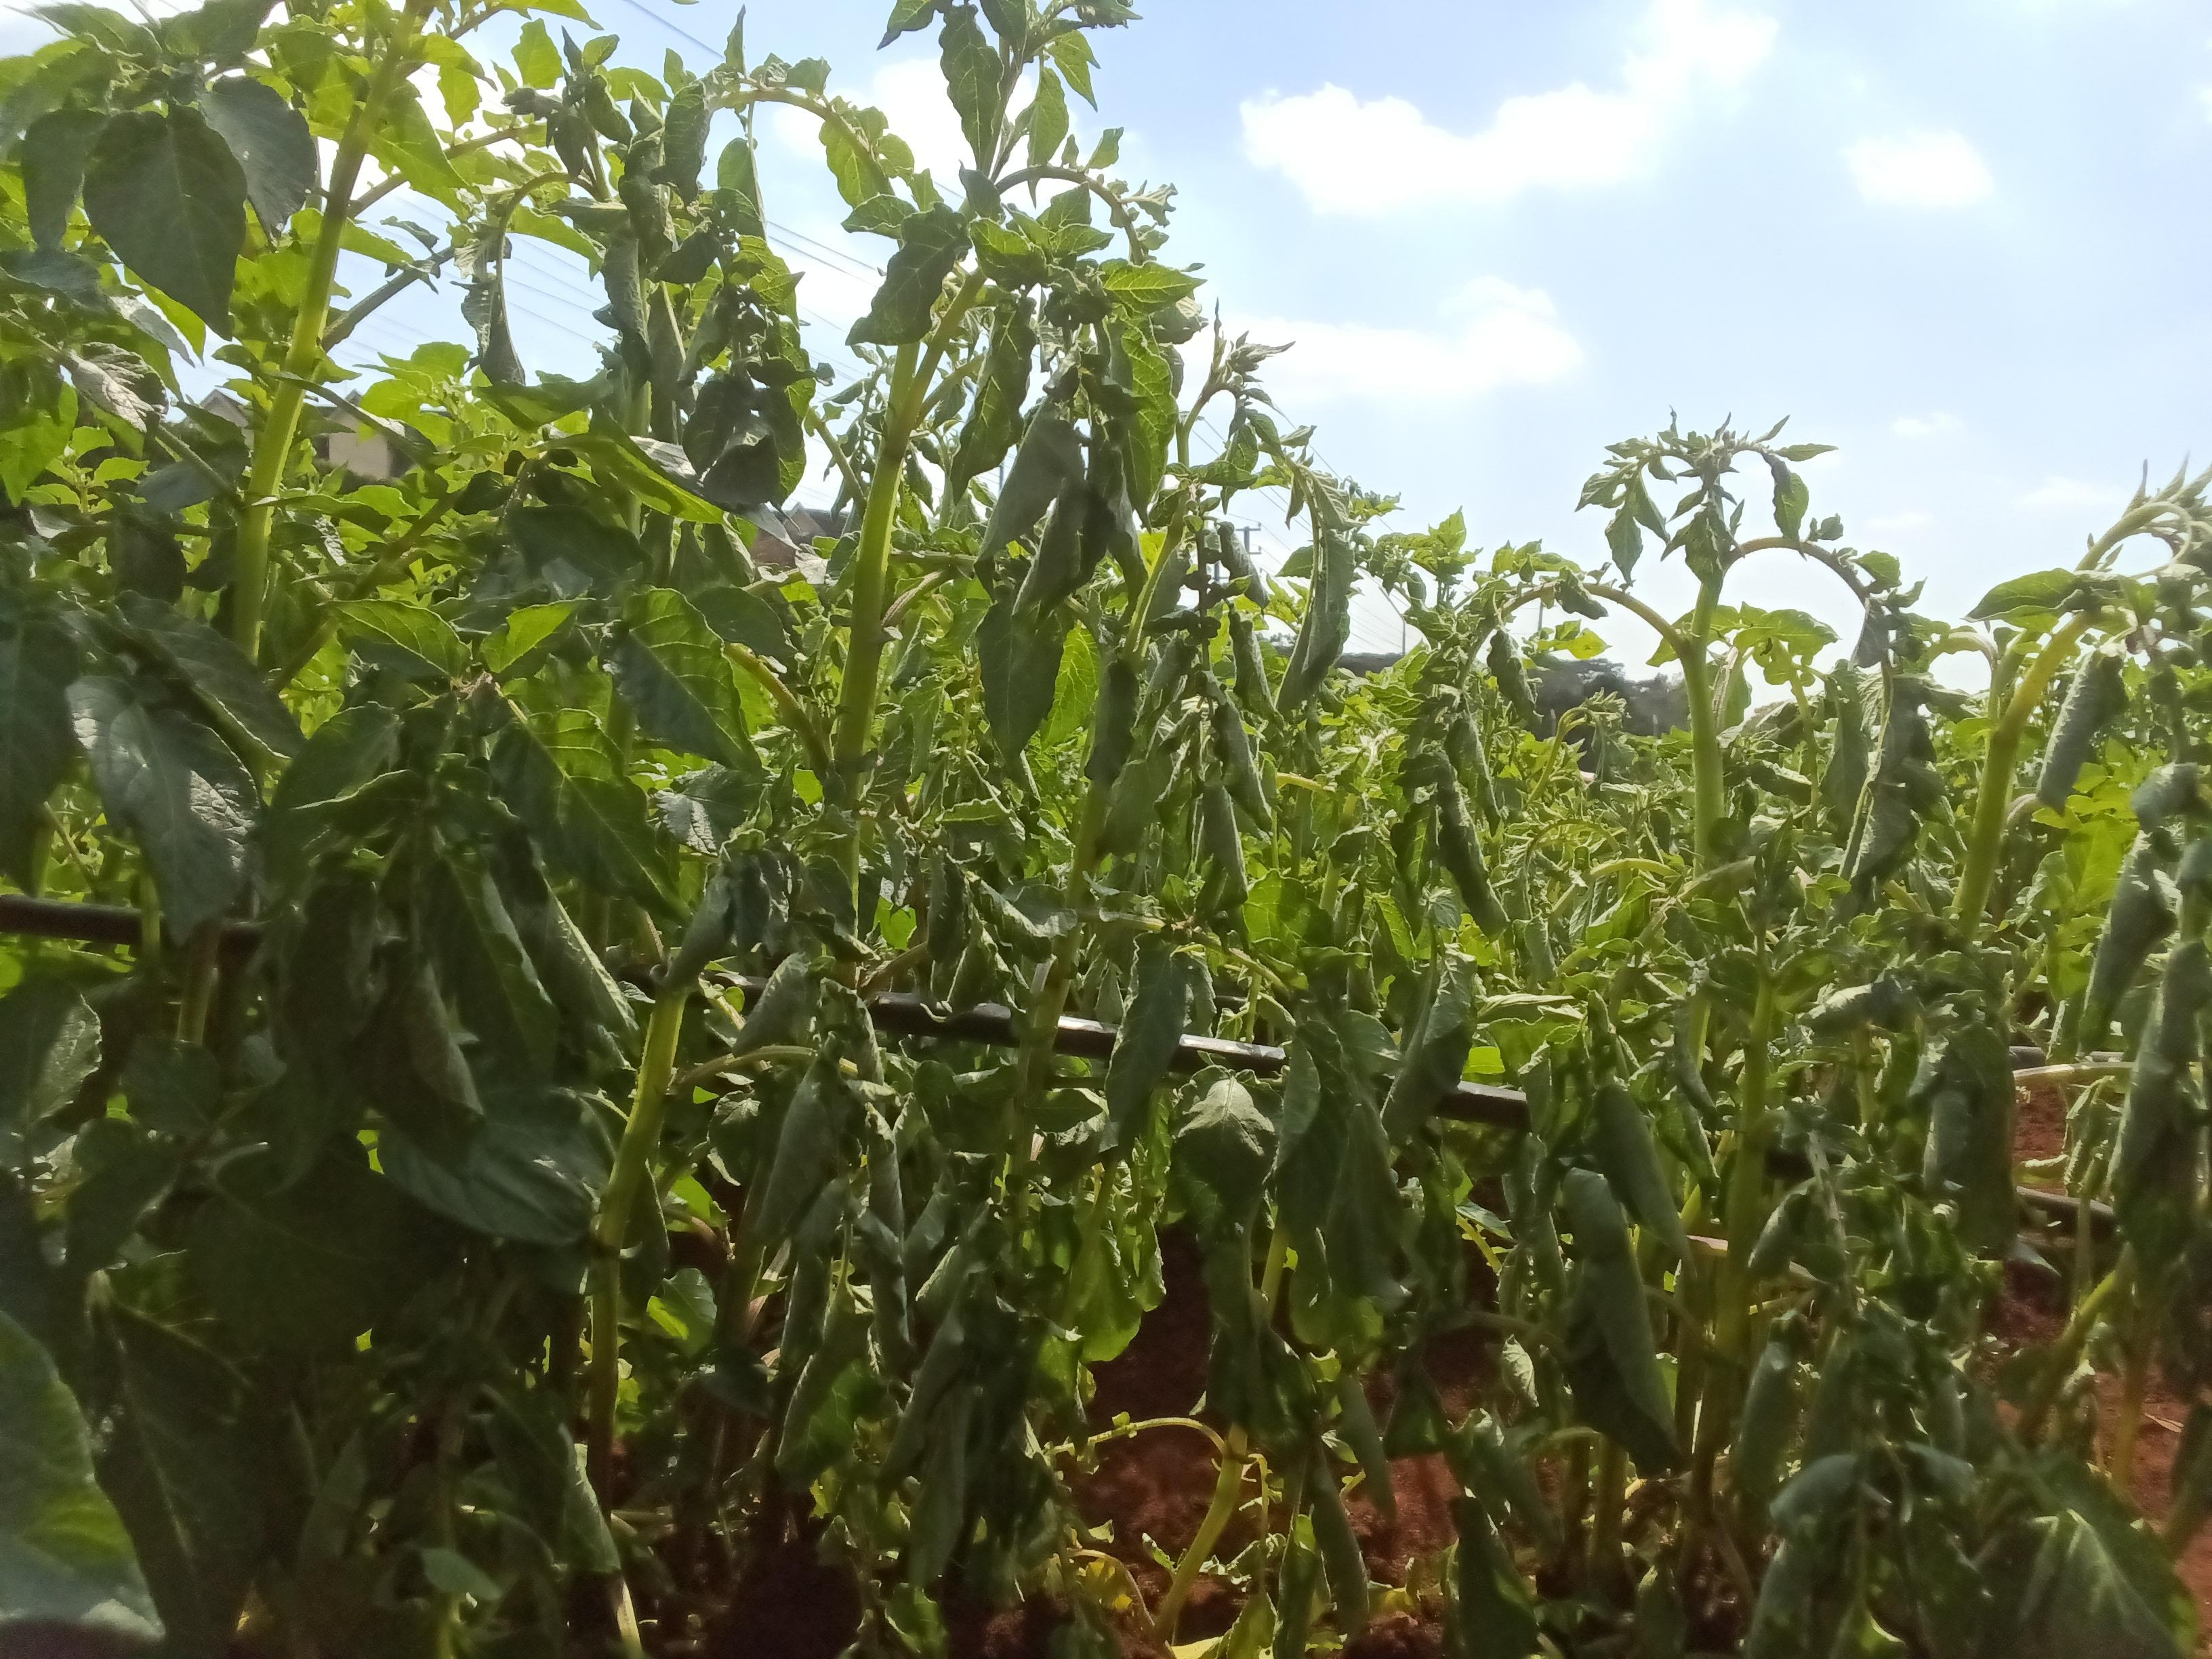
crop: potato
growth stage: vegetative
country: Kenya
